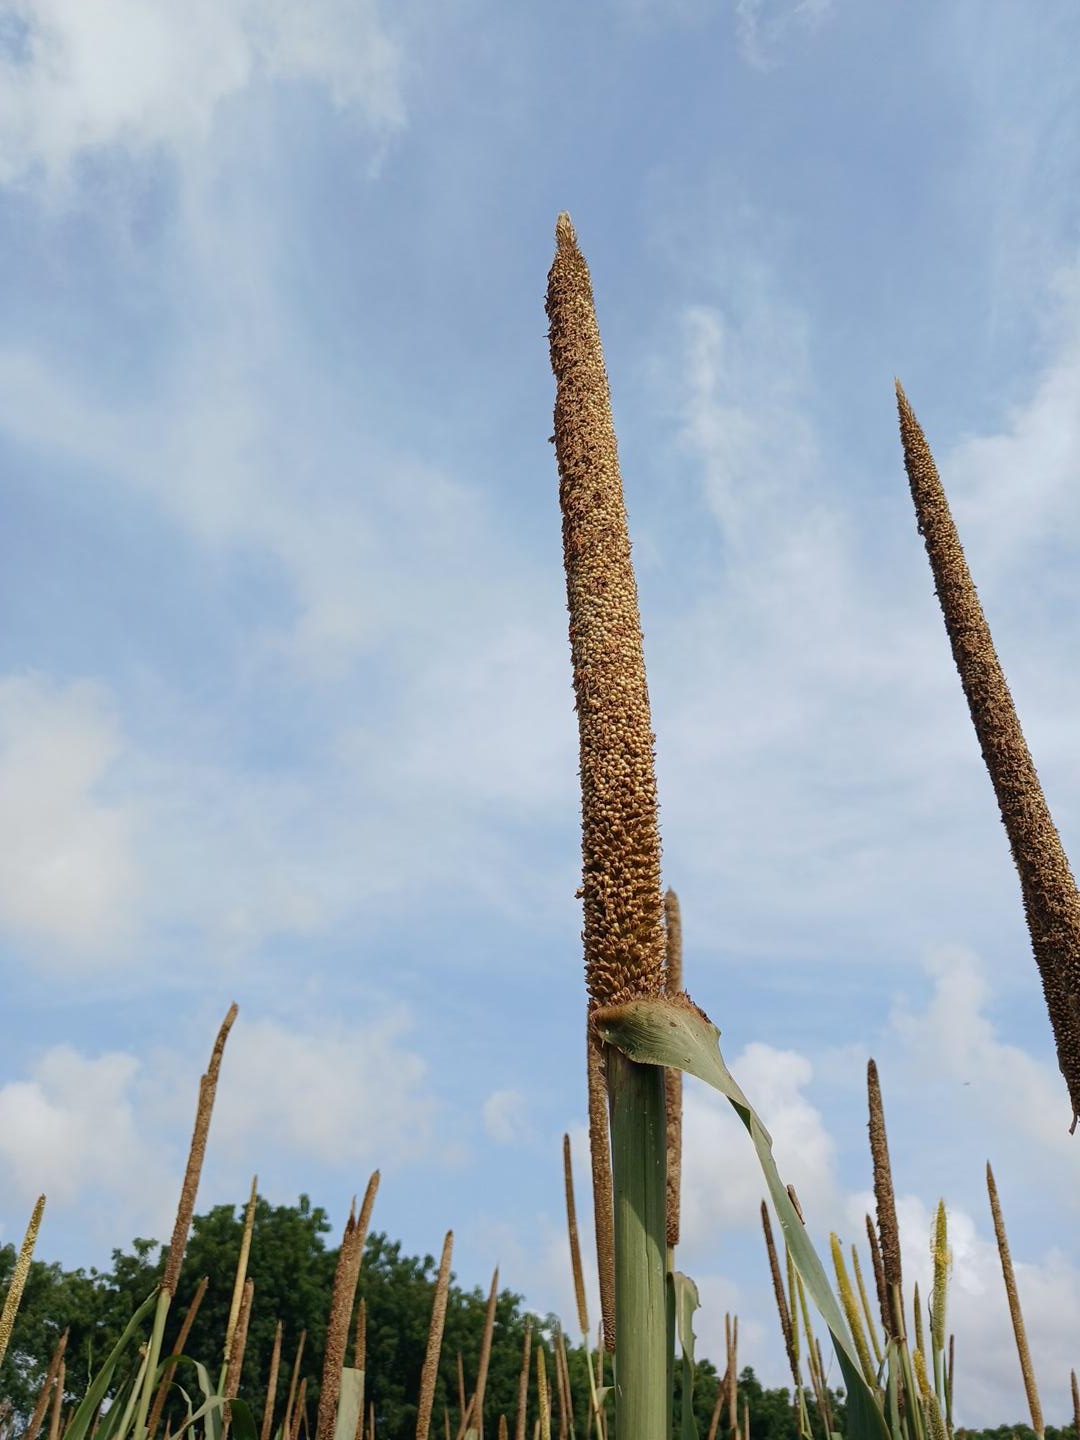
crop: pearl millet
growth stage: maturity
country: Senegal
